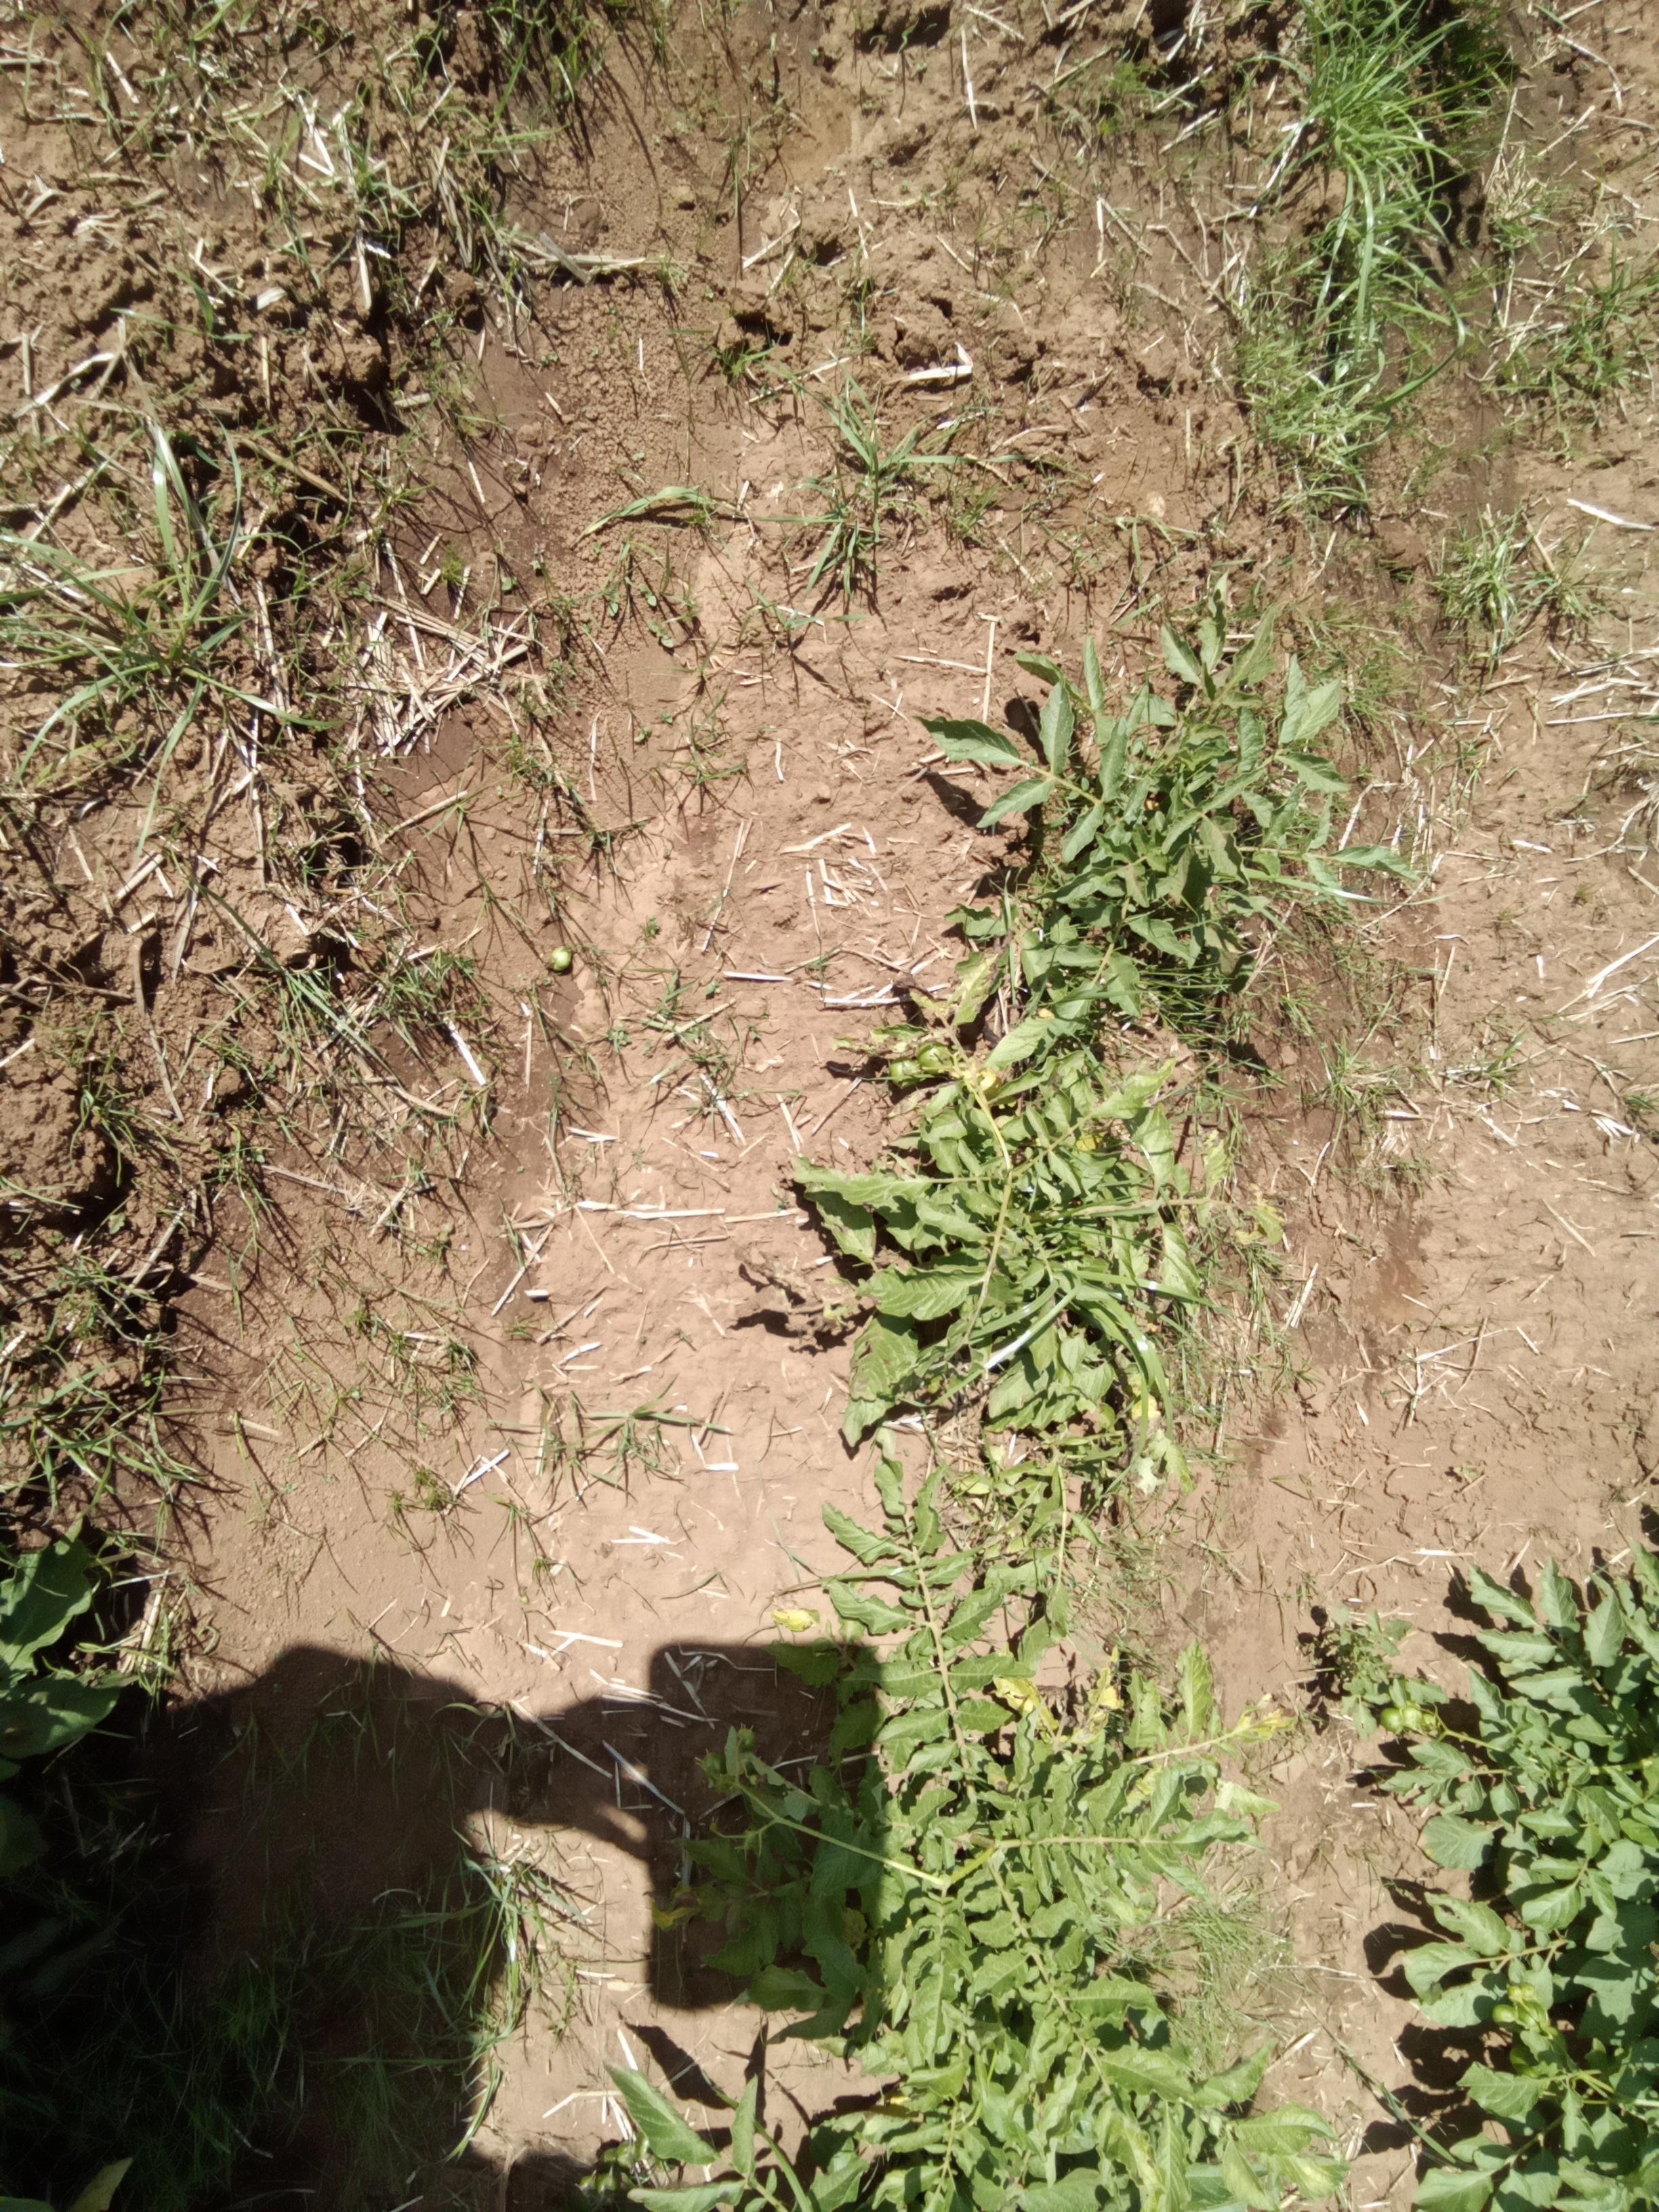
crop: potato
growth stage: vegetative
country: Kenya
